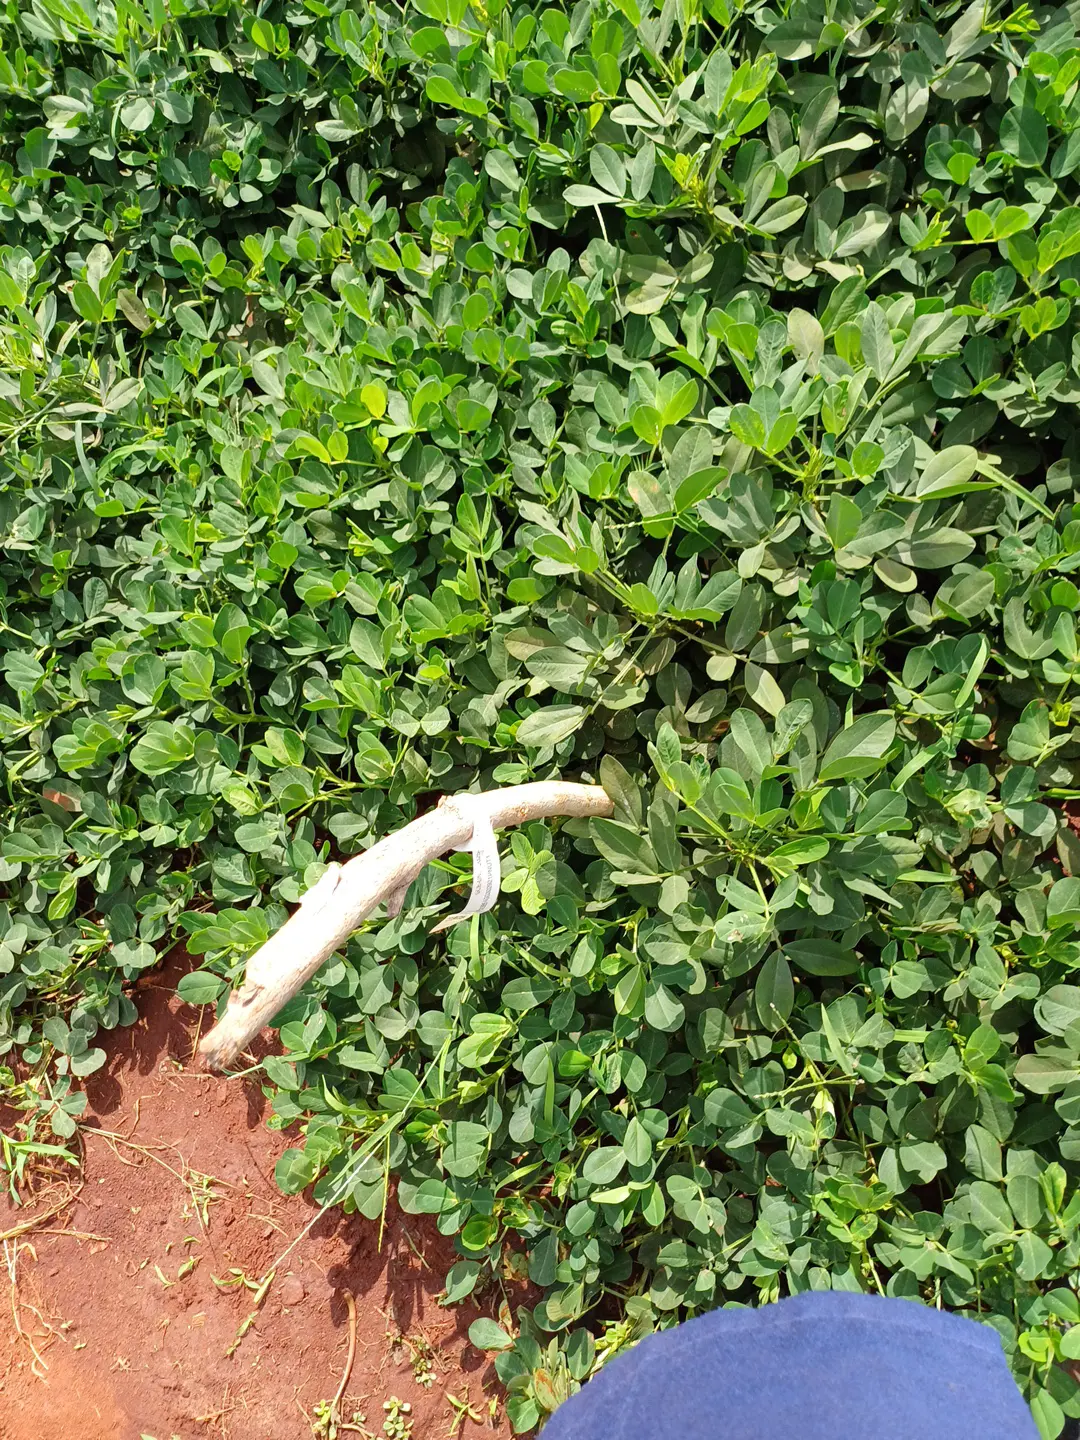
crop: groundnut
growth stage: pegging
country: Kenya
